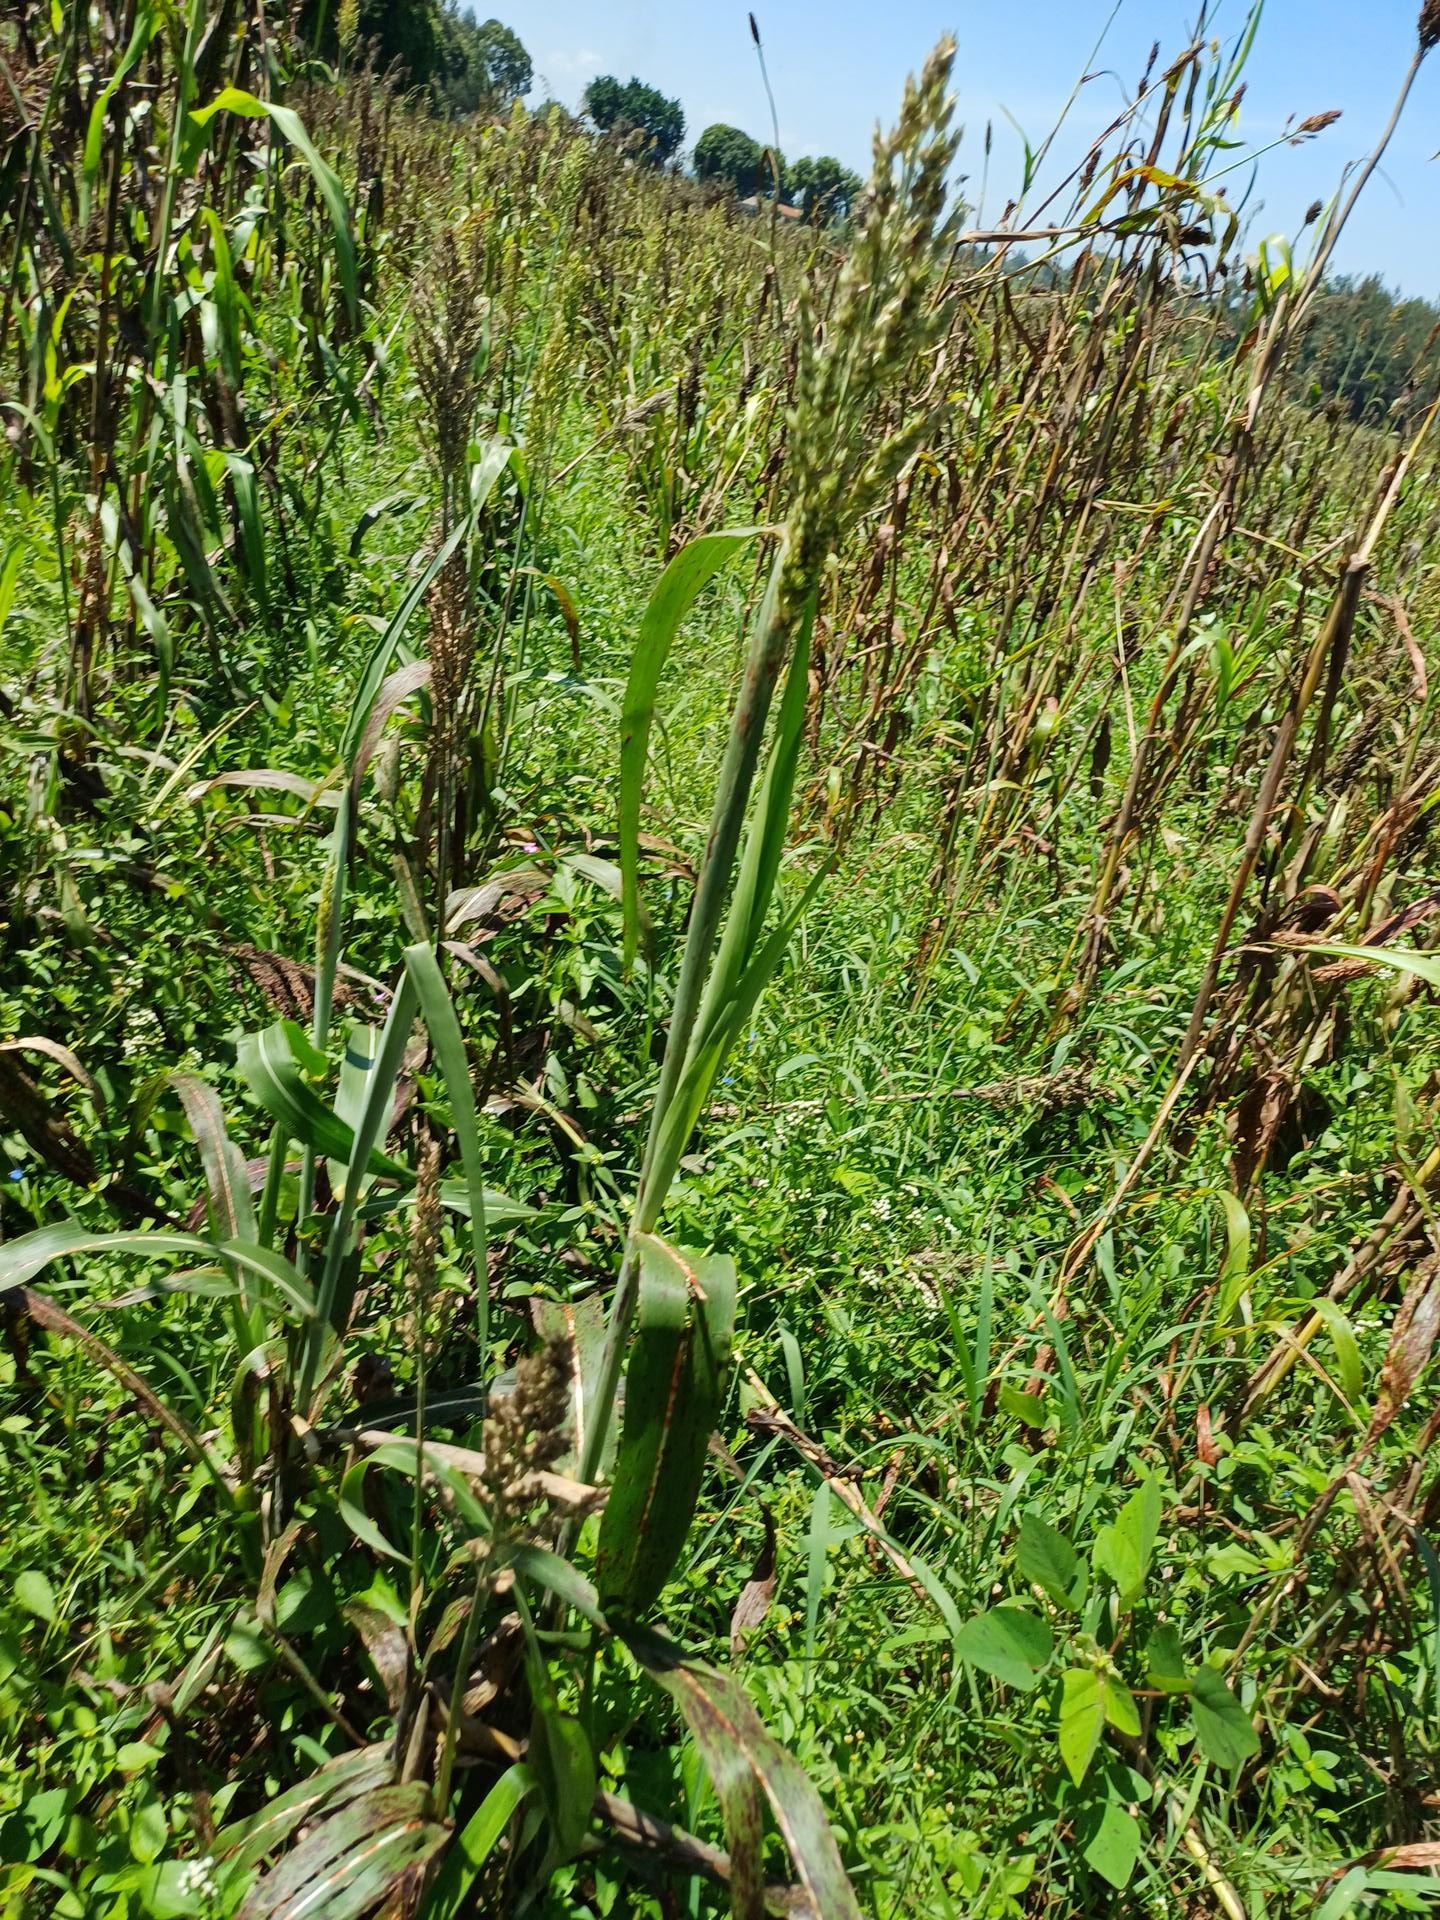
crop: sorghum
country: Kenya
